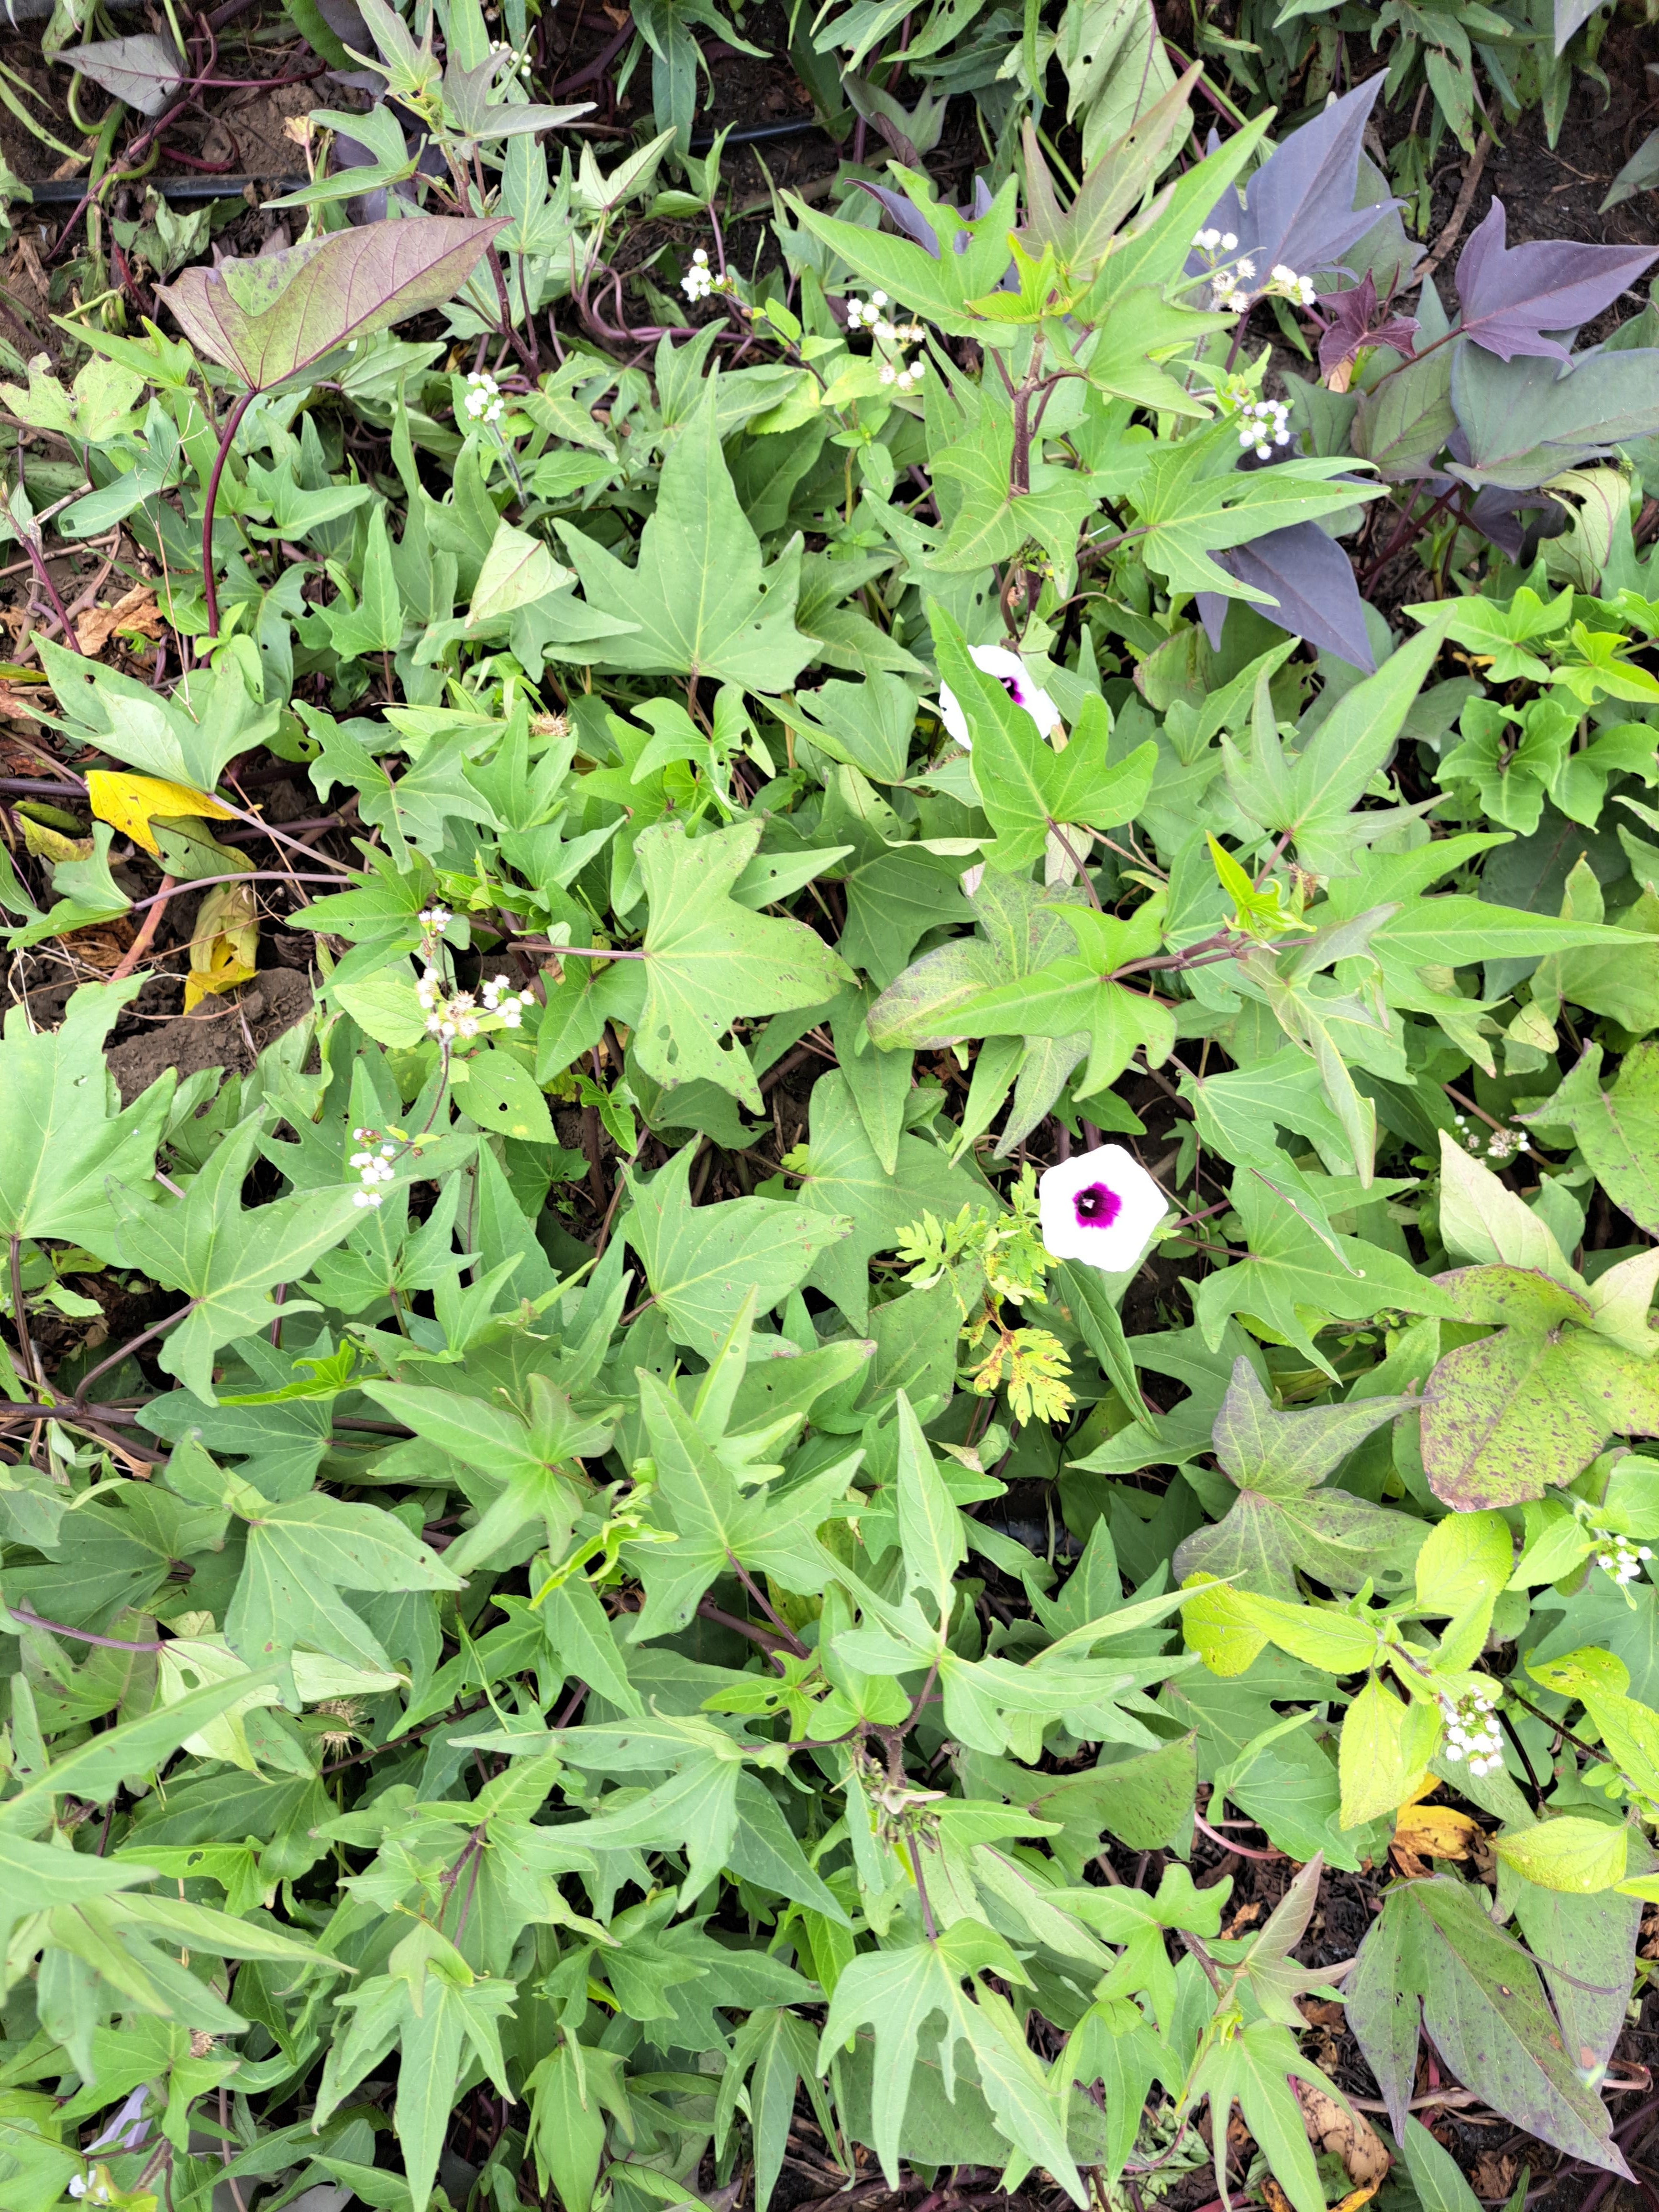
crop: sweet potato
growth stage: flowering
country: Tanzania
